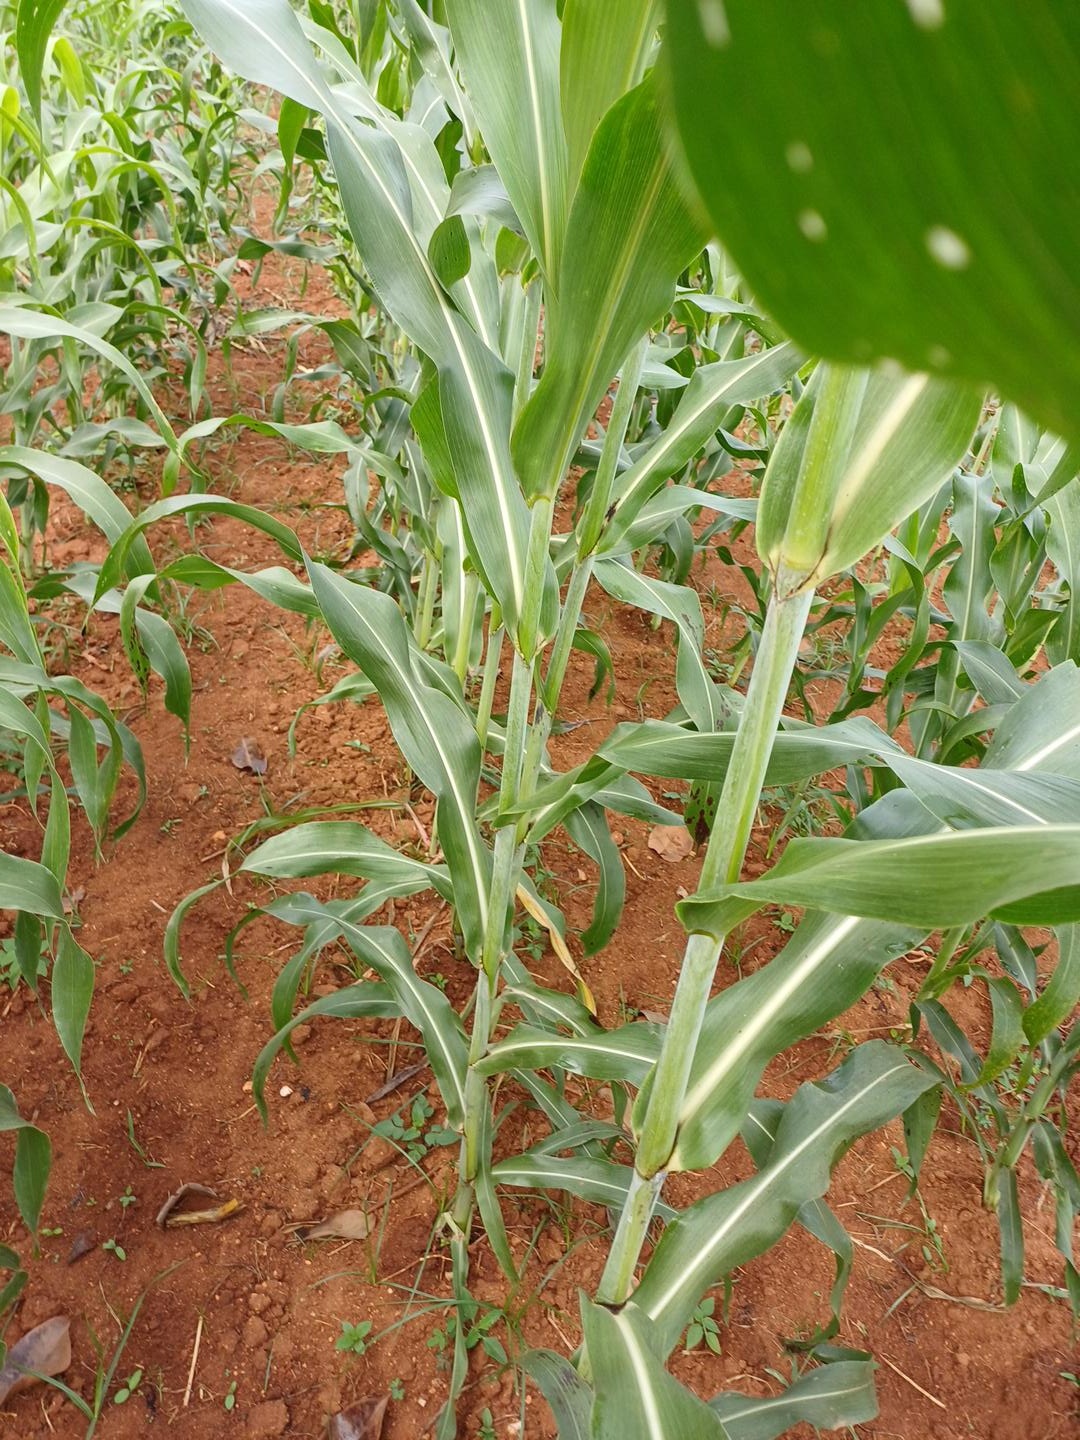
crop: sorghum
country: Kenya
